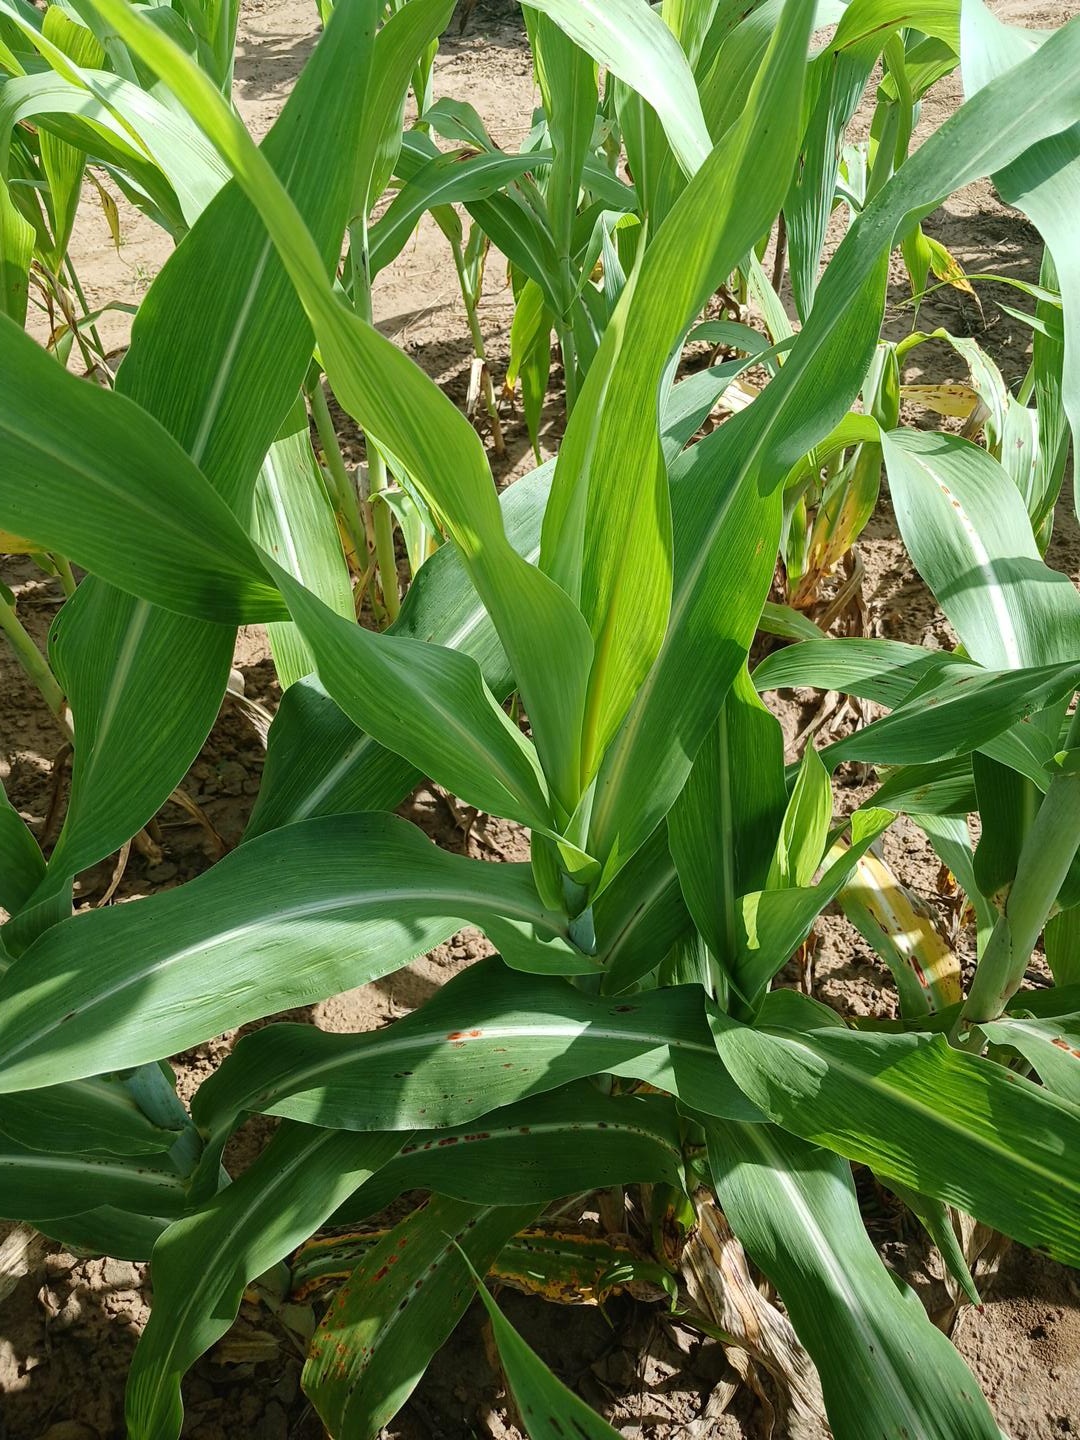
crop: sorghum
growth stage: vegetative
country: Senegal
